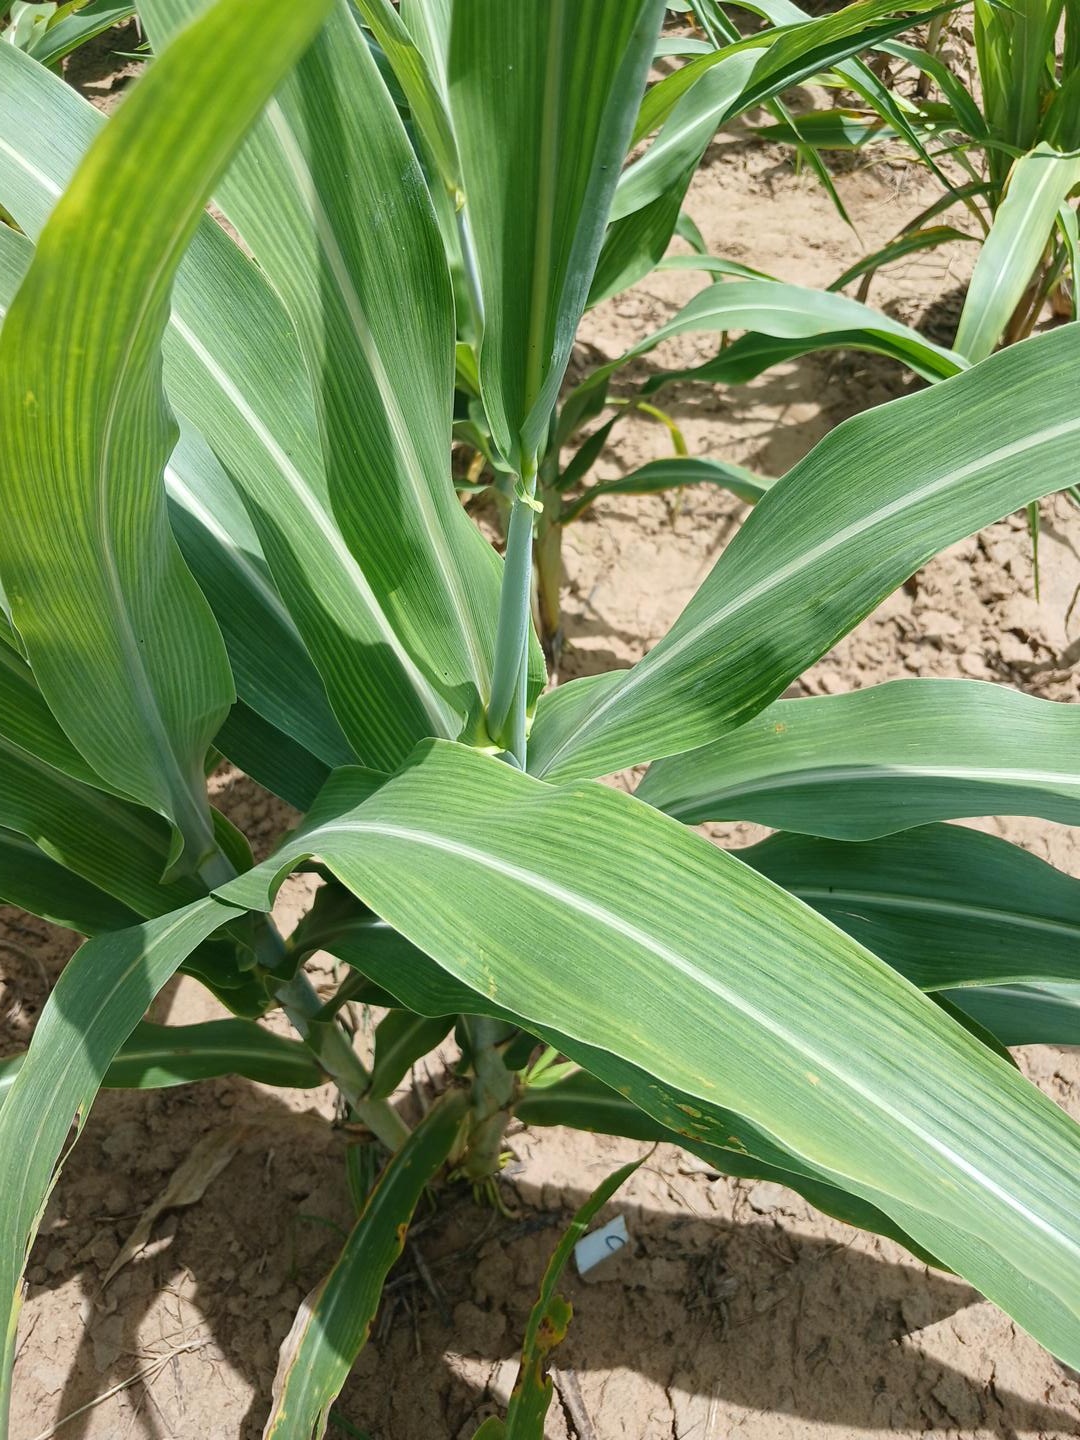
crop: sorghum
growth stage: vegetative
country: Senegal
